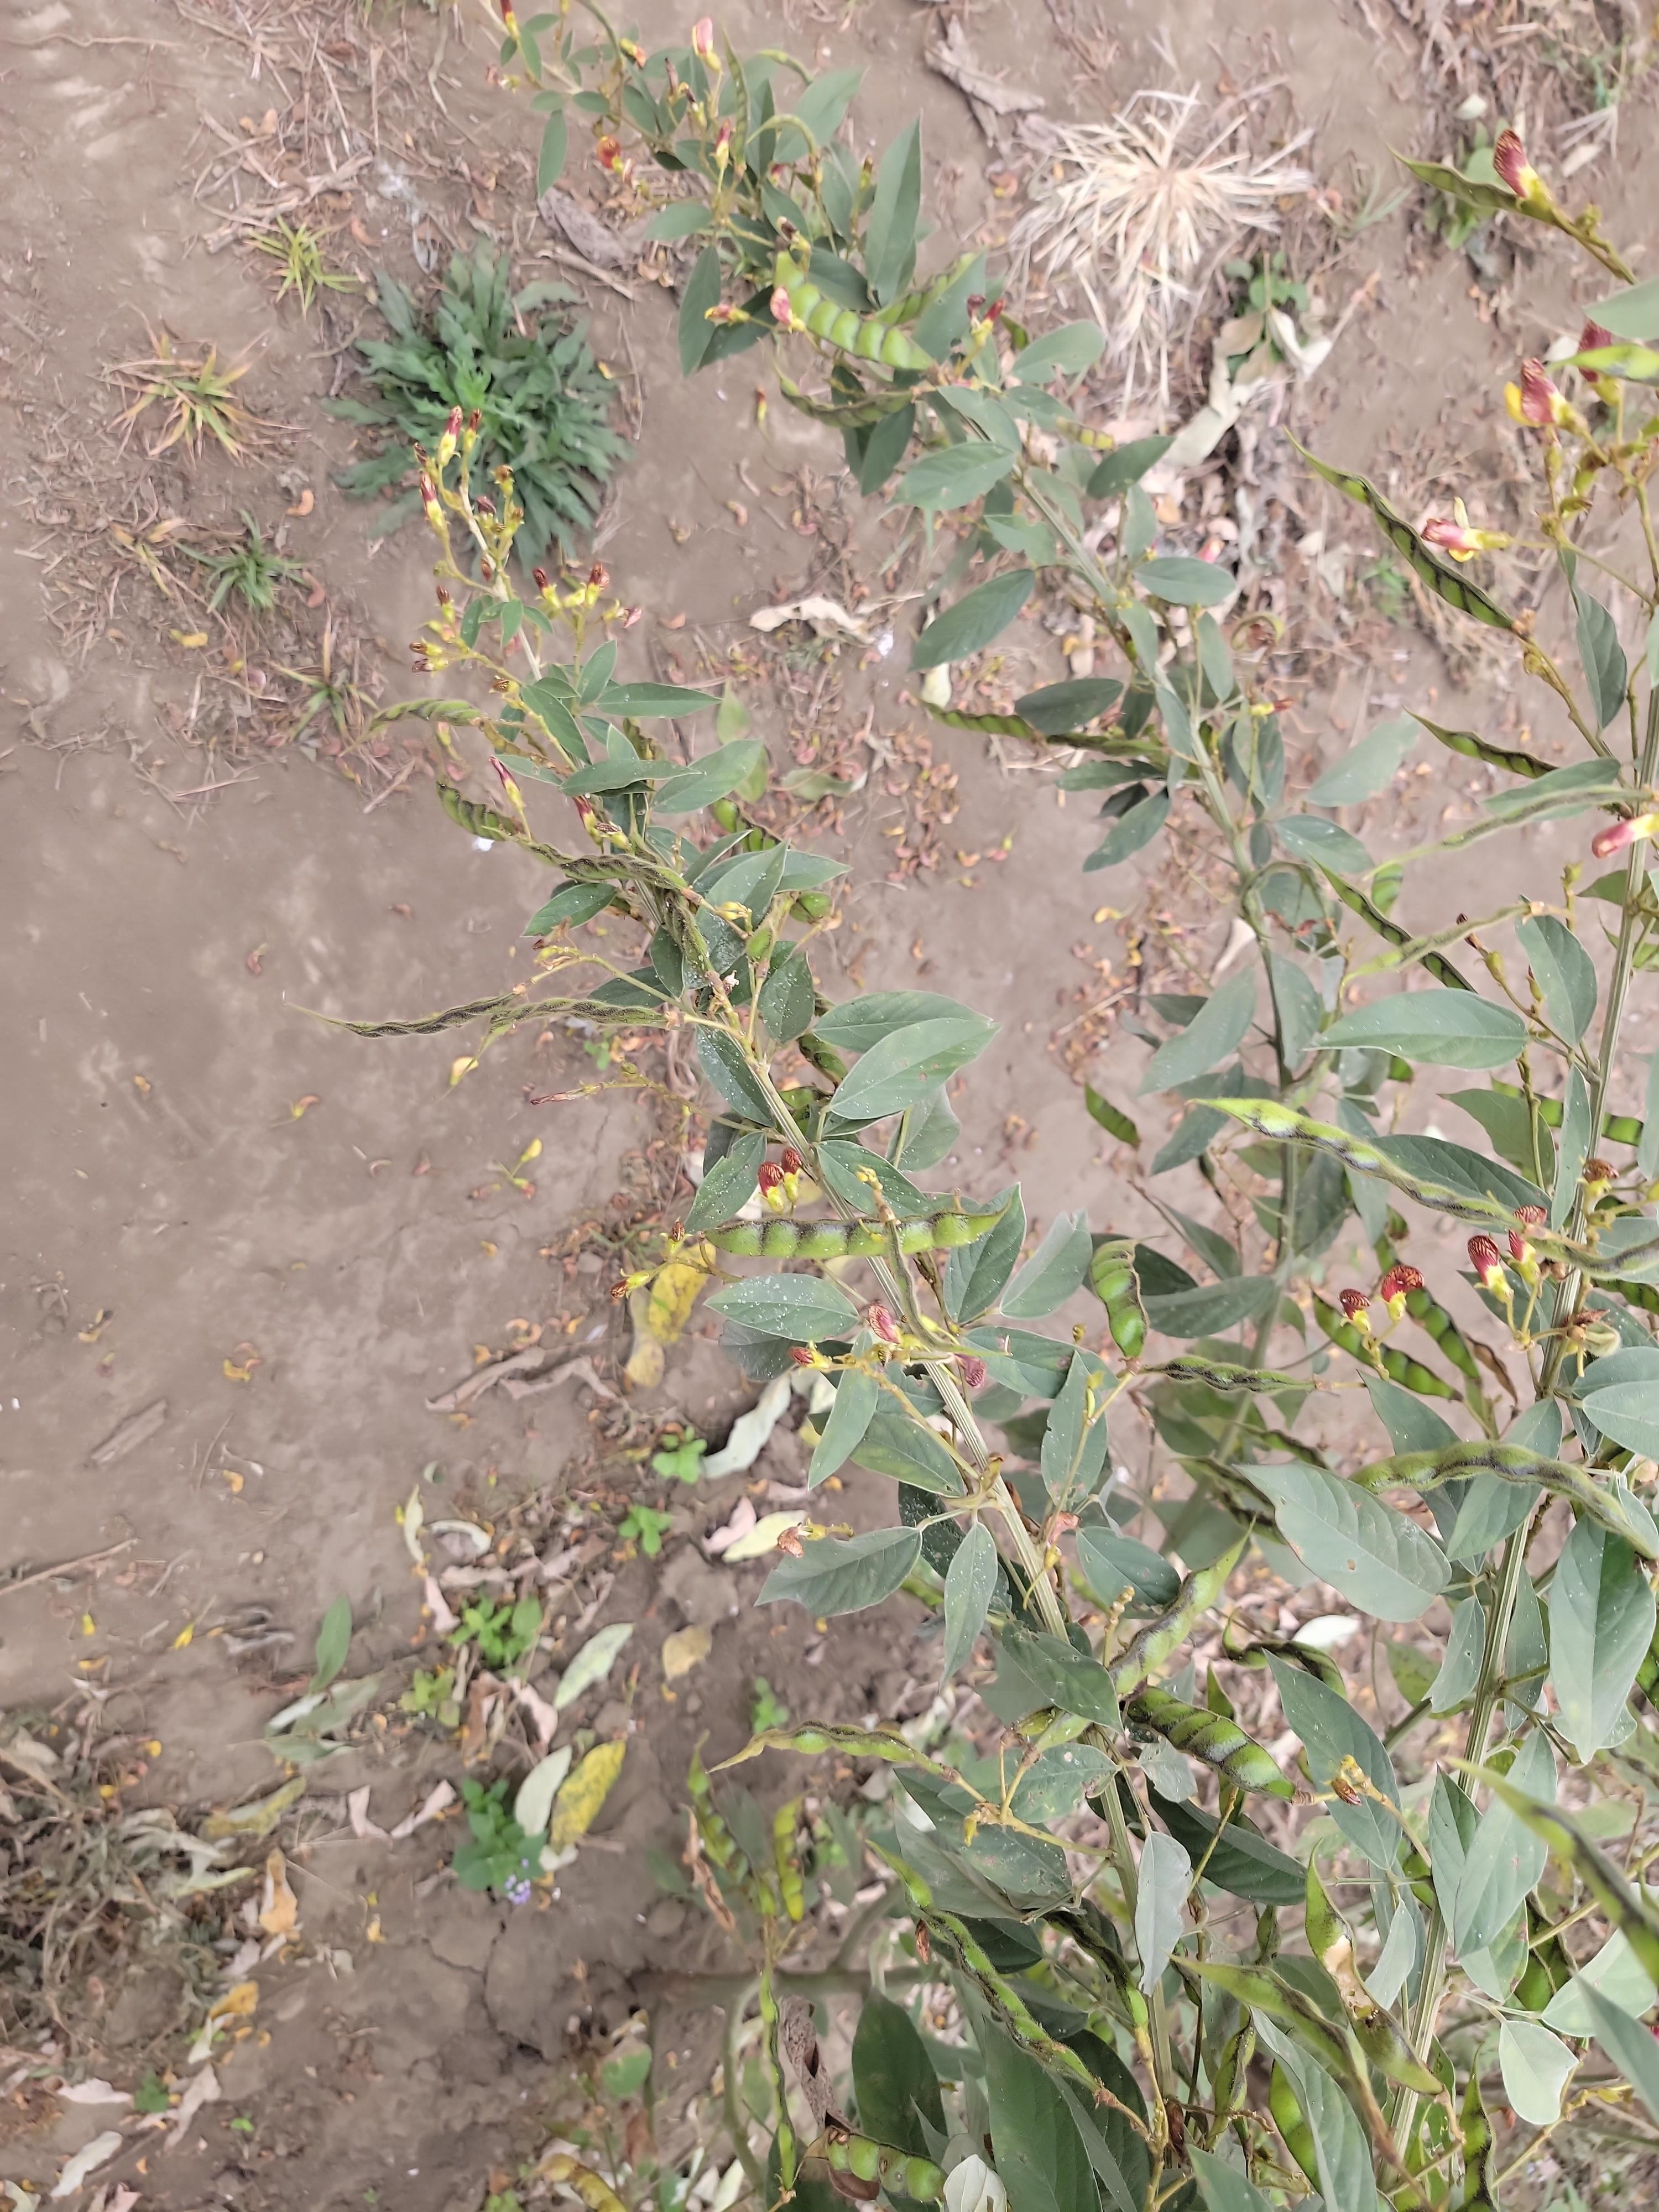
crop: sweet potato
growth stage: flowering
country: Tanzania
